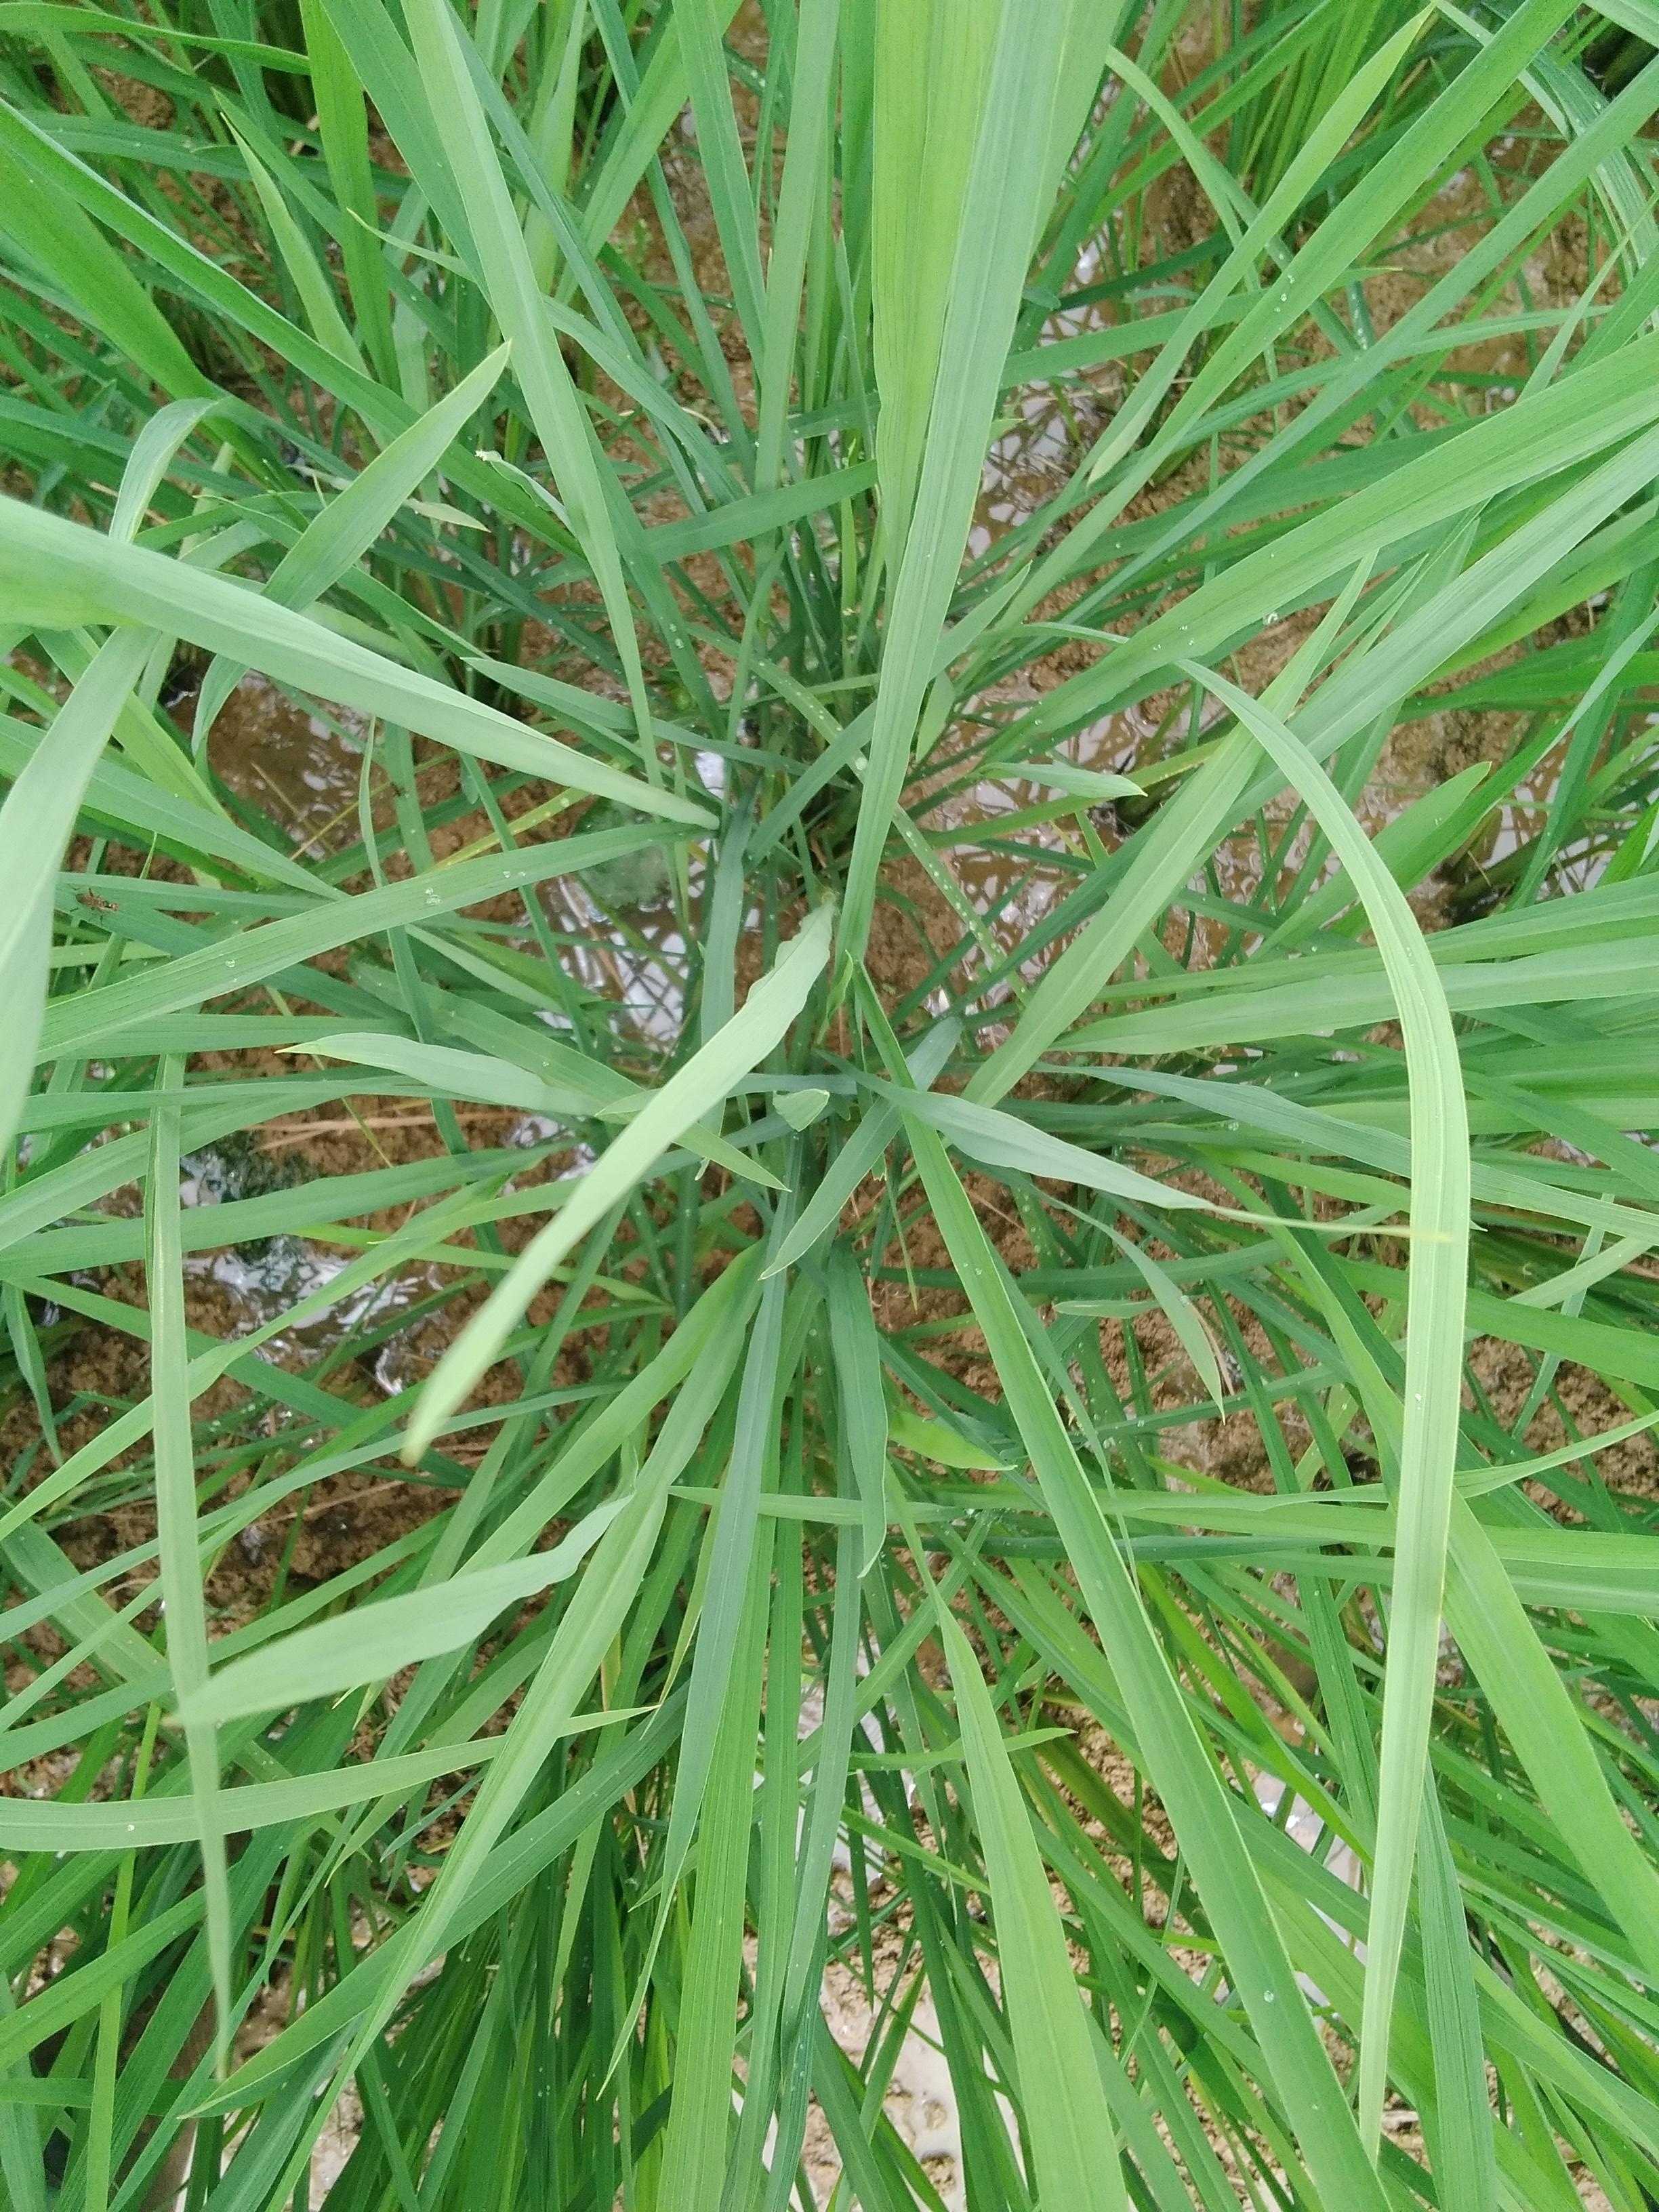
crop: rice
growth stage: vegetative
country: Nigeria
